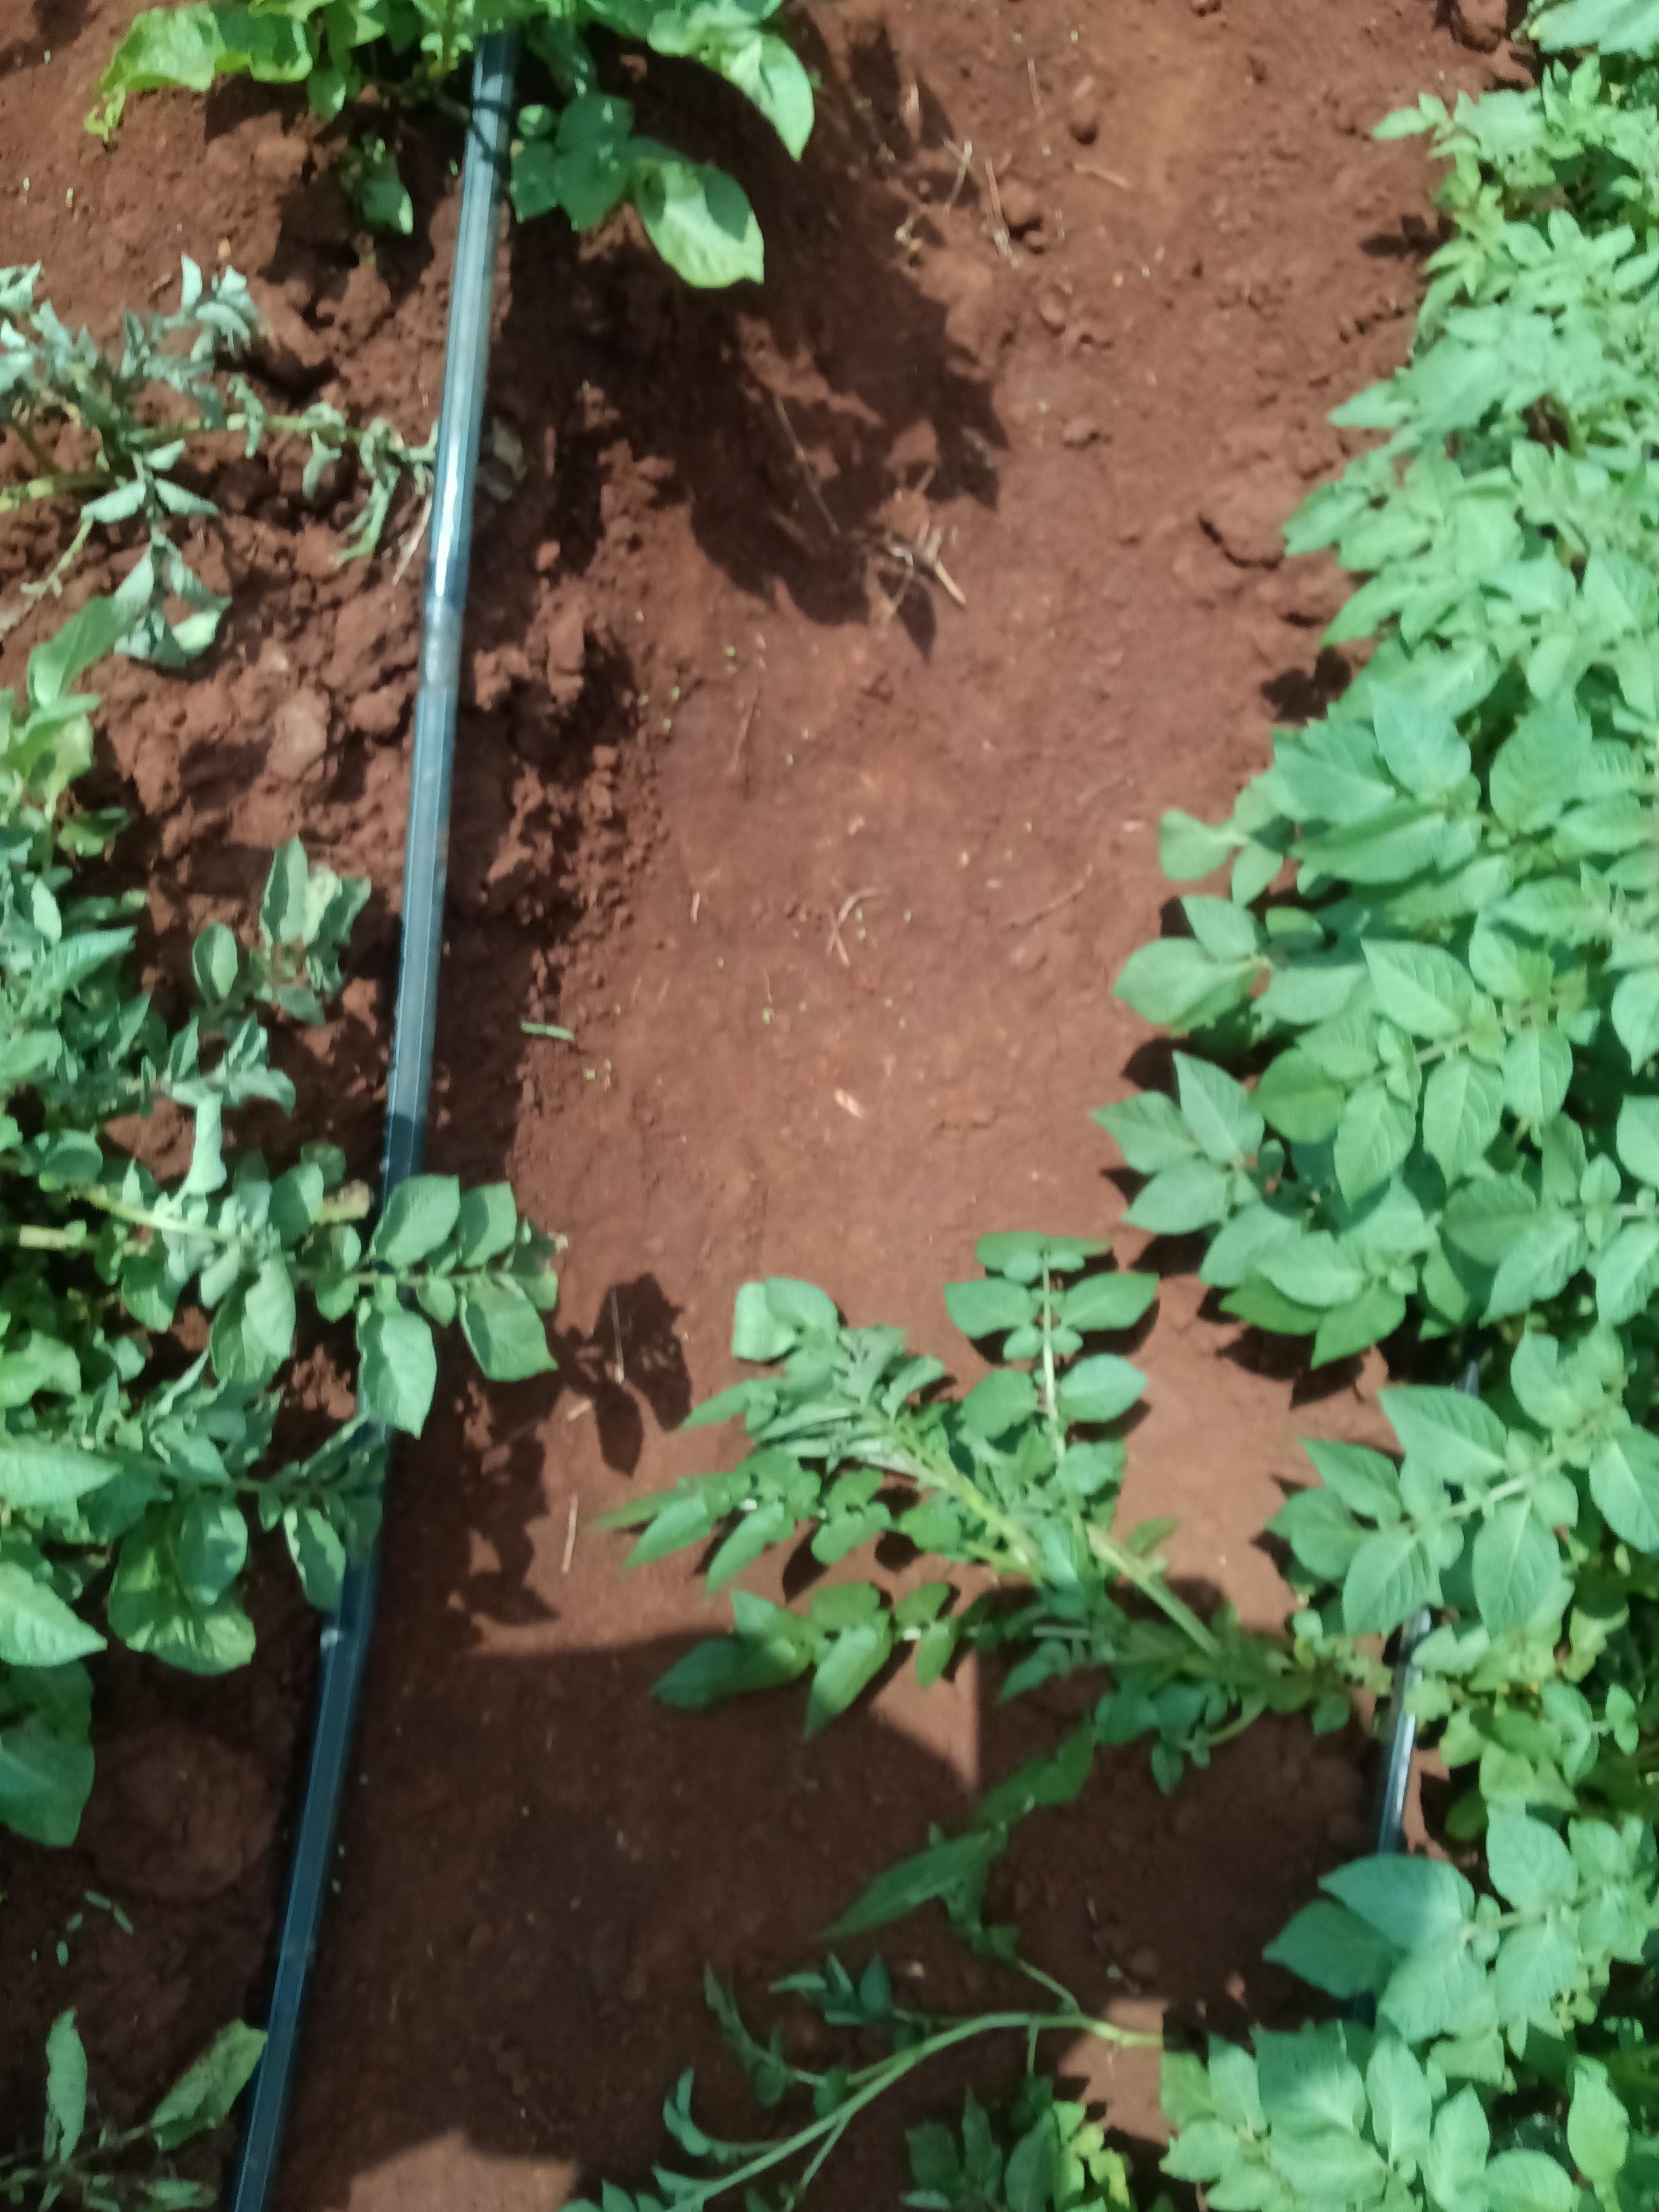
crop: potato
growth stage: vegetative
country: Kenya
